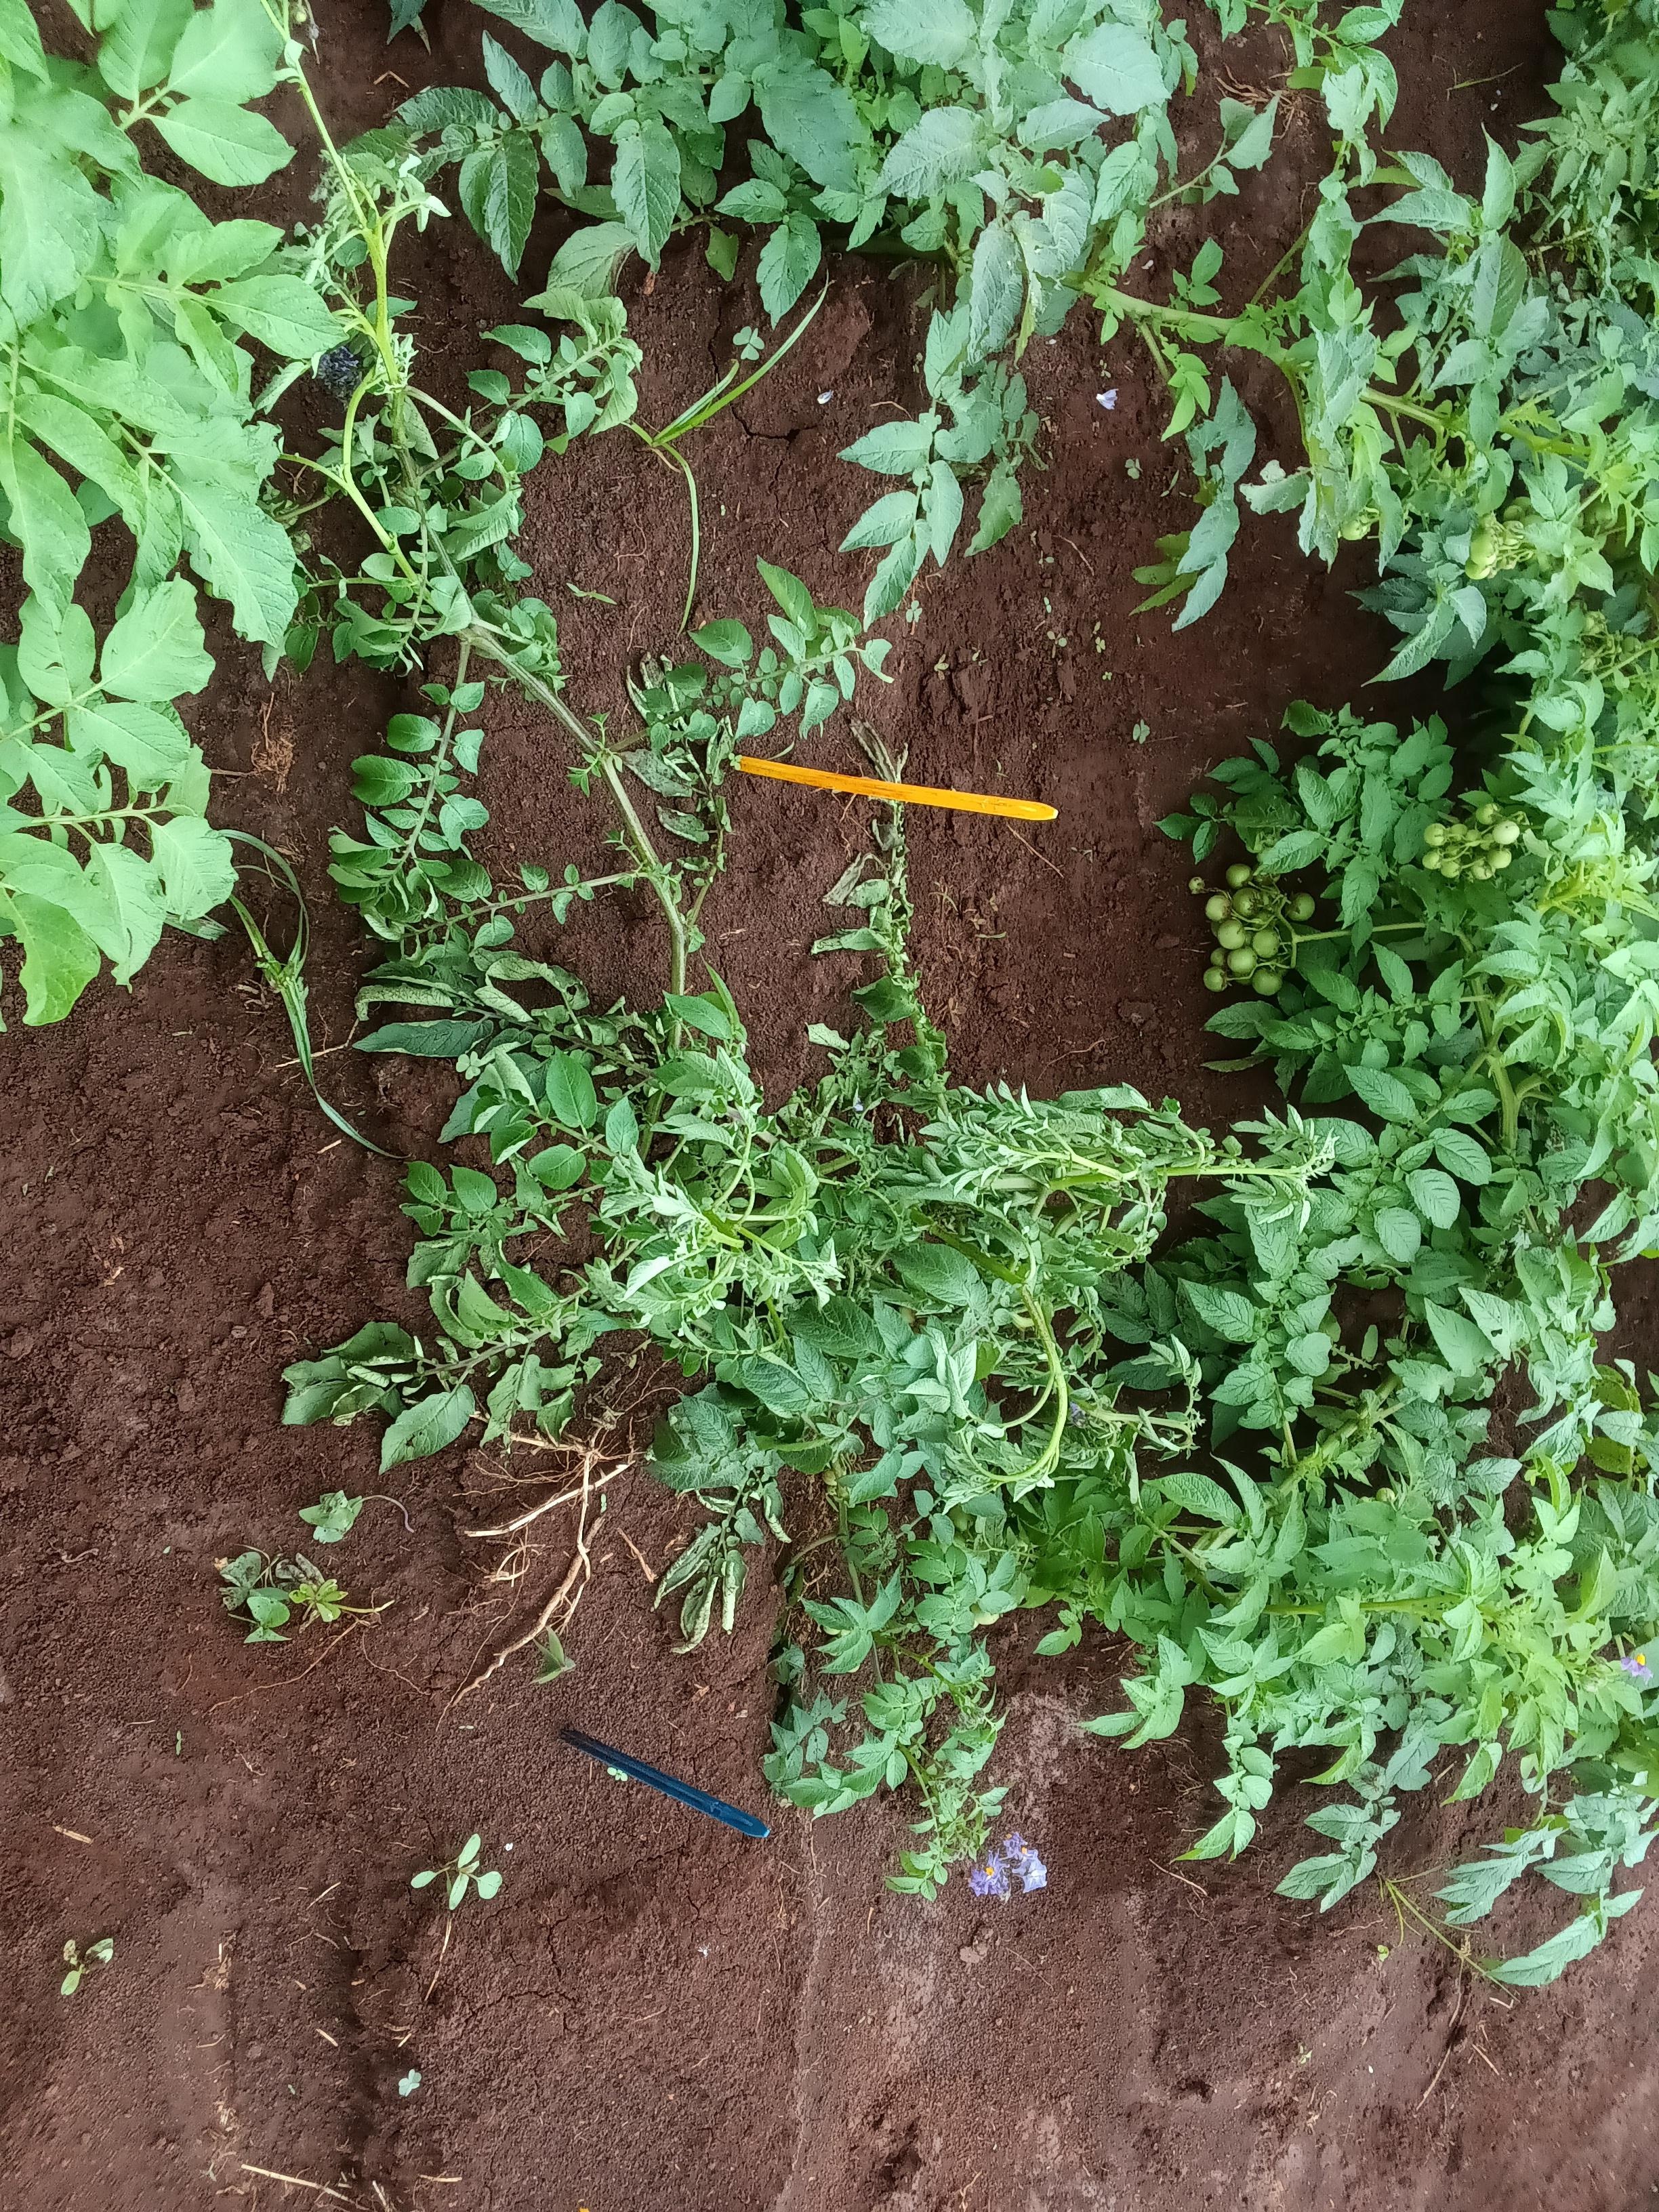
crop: potato
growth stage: flowering
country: Kenya
